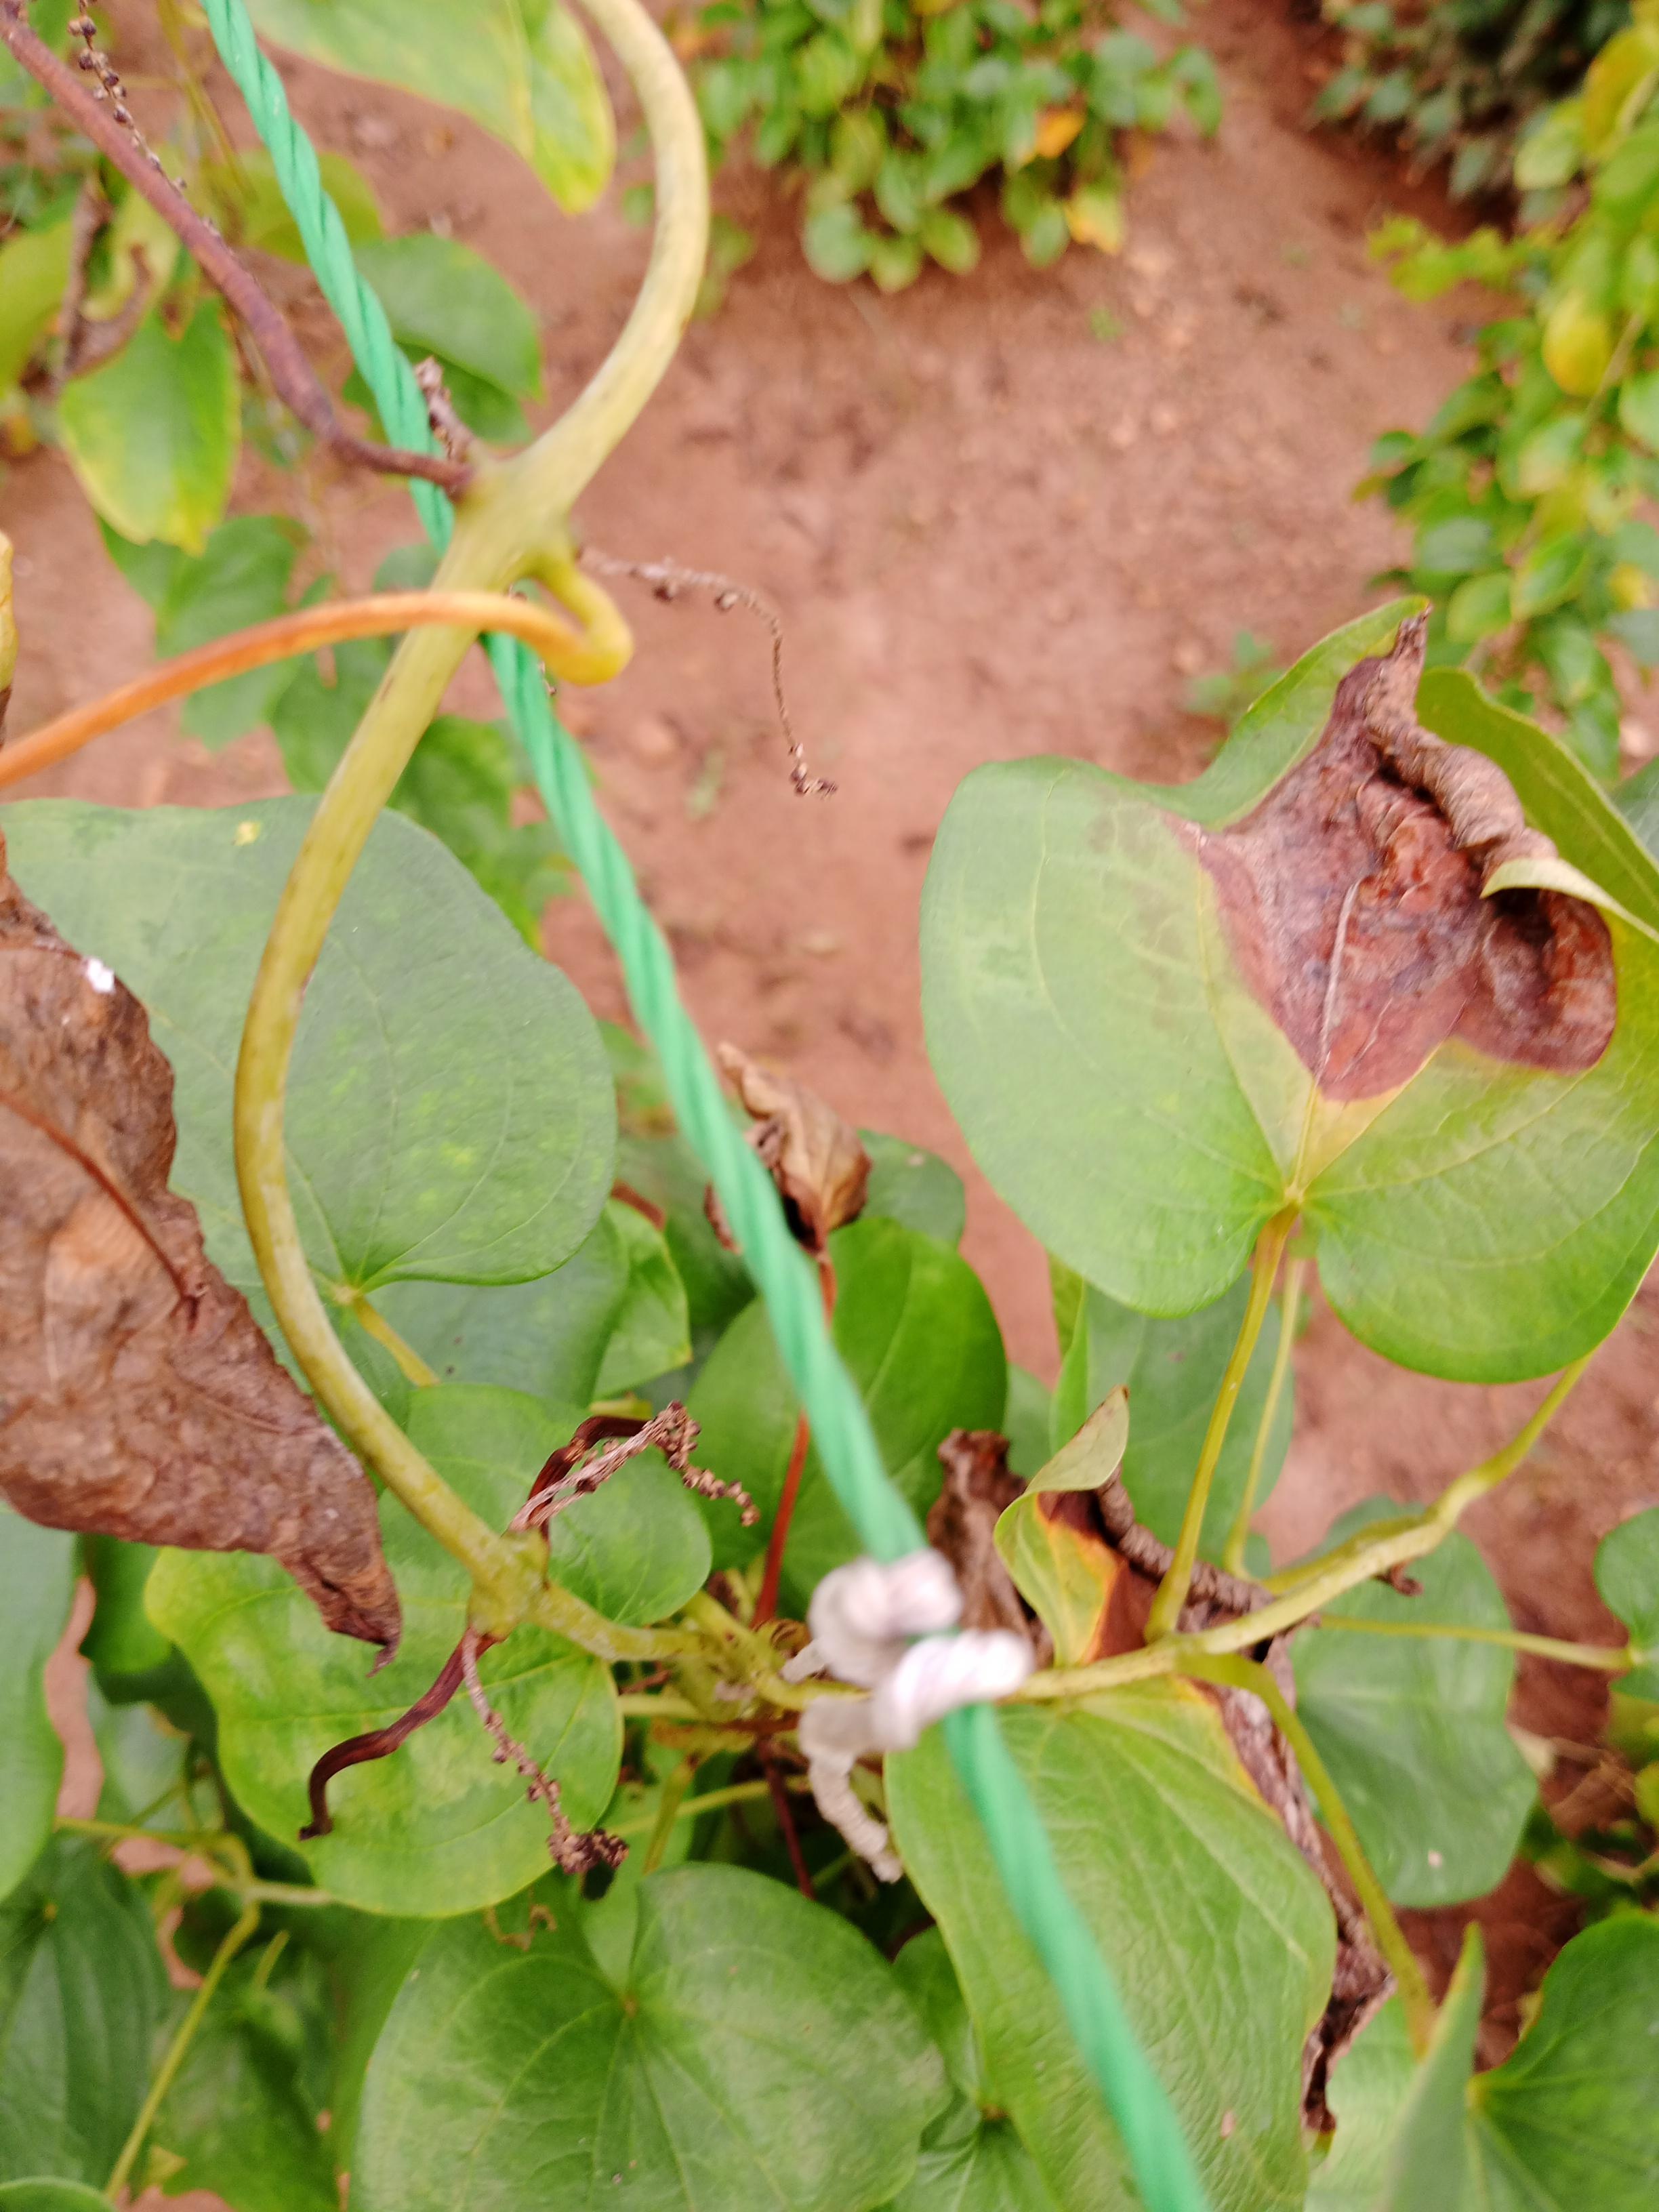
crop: yam
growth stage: vegetative
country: Nigeria
